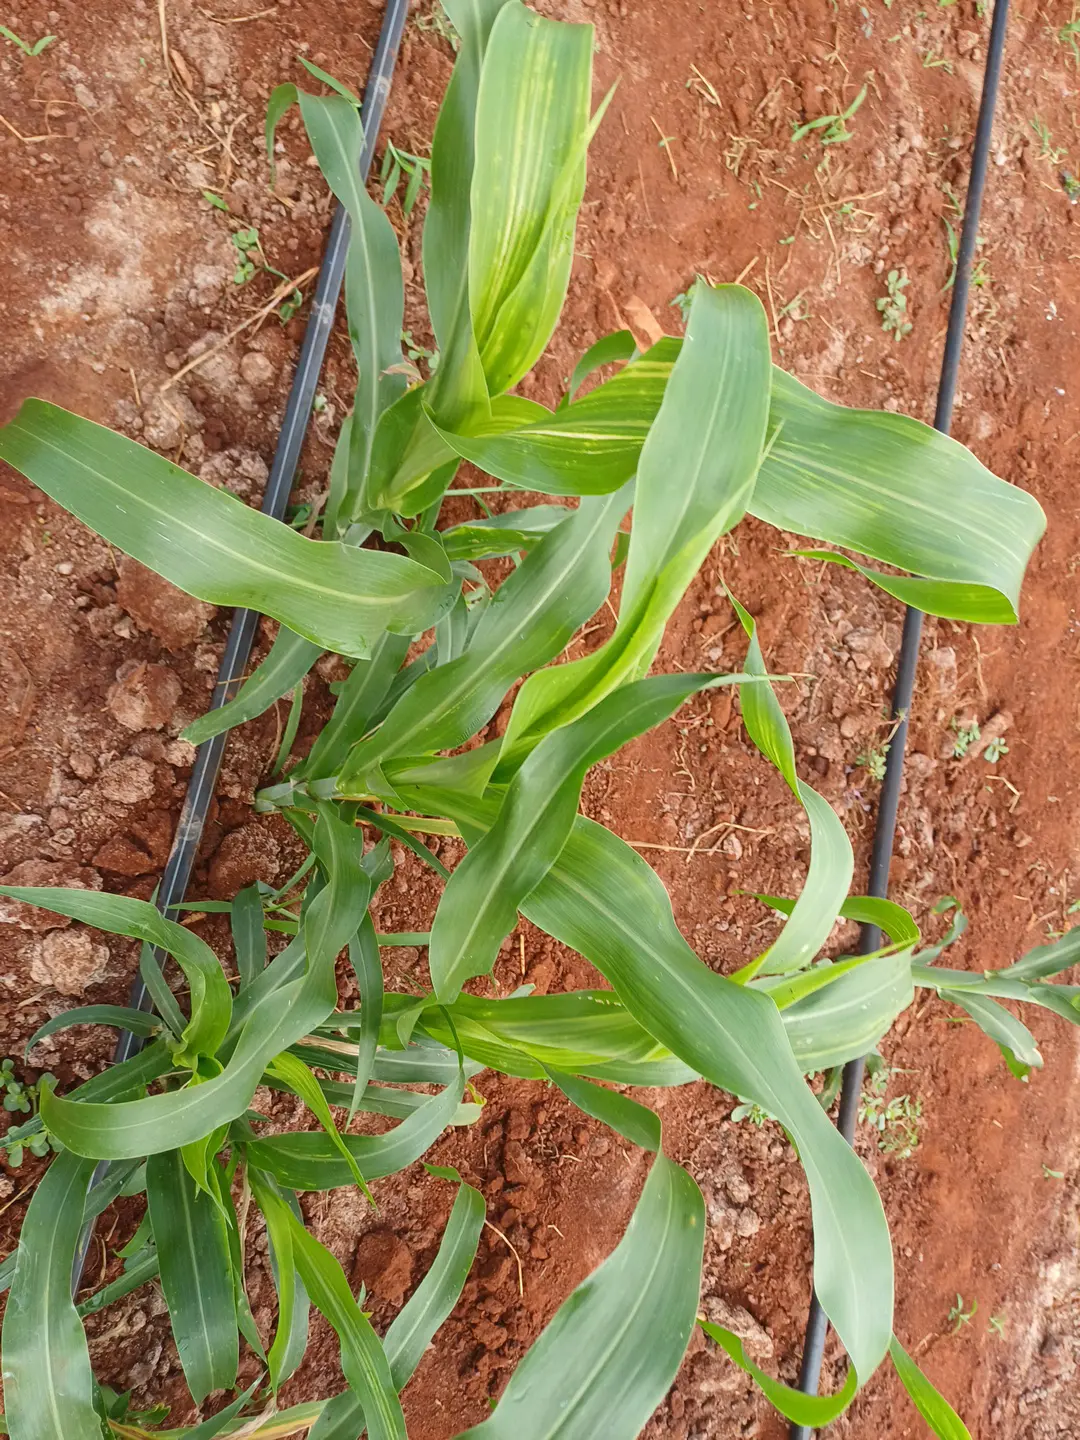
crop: sorghum
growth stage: elongation stem
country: Kenya
